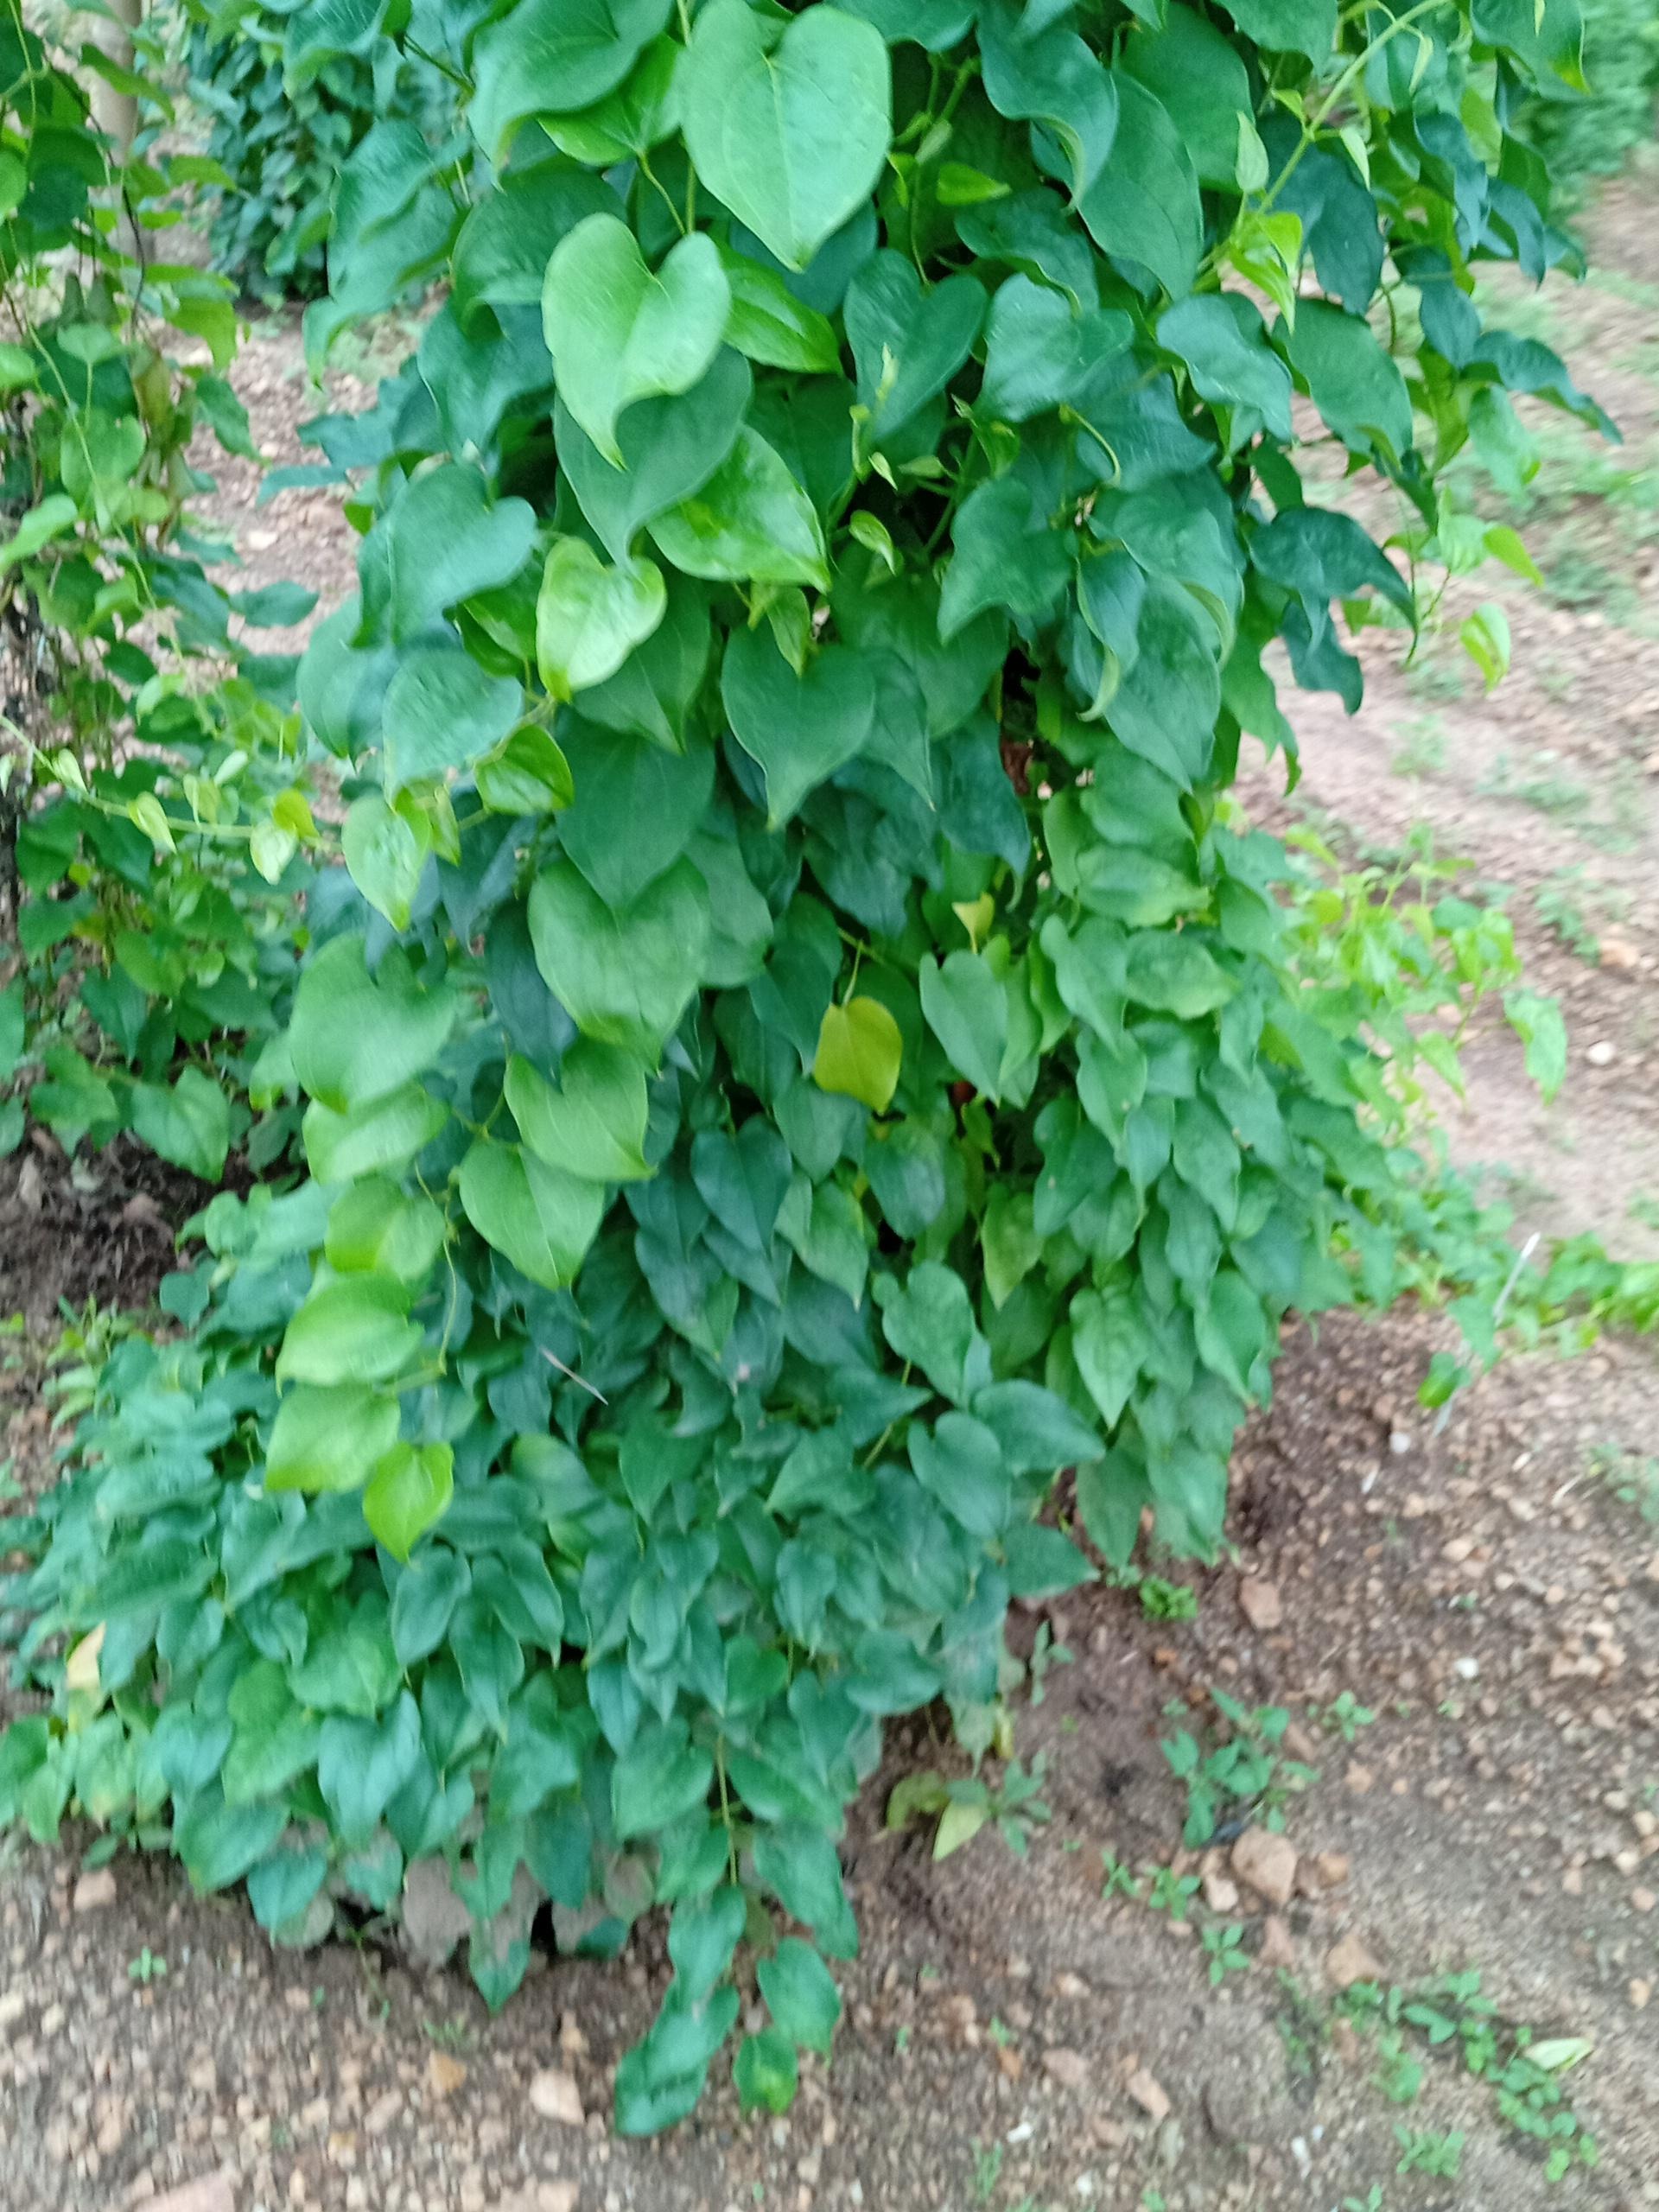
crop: yam
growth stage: vegetative
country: Nigeria
